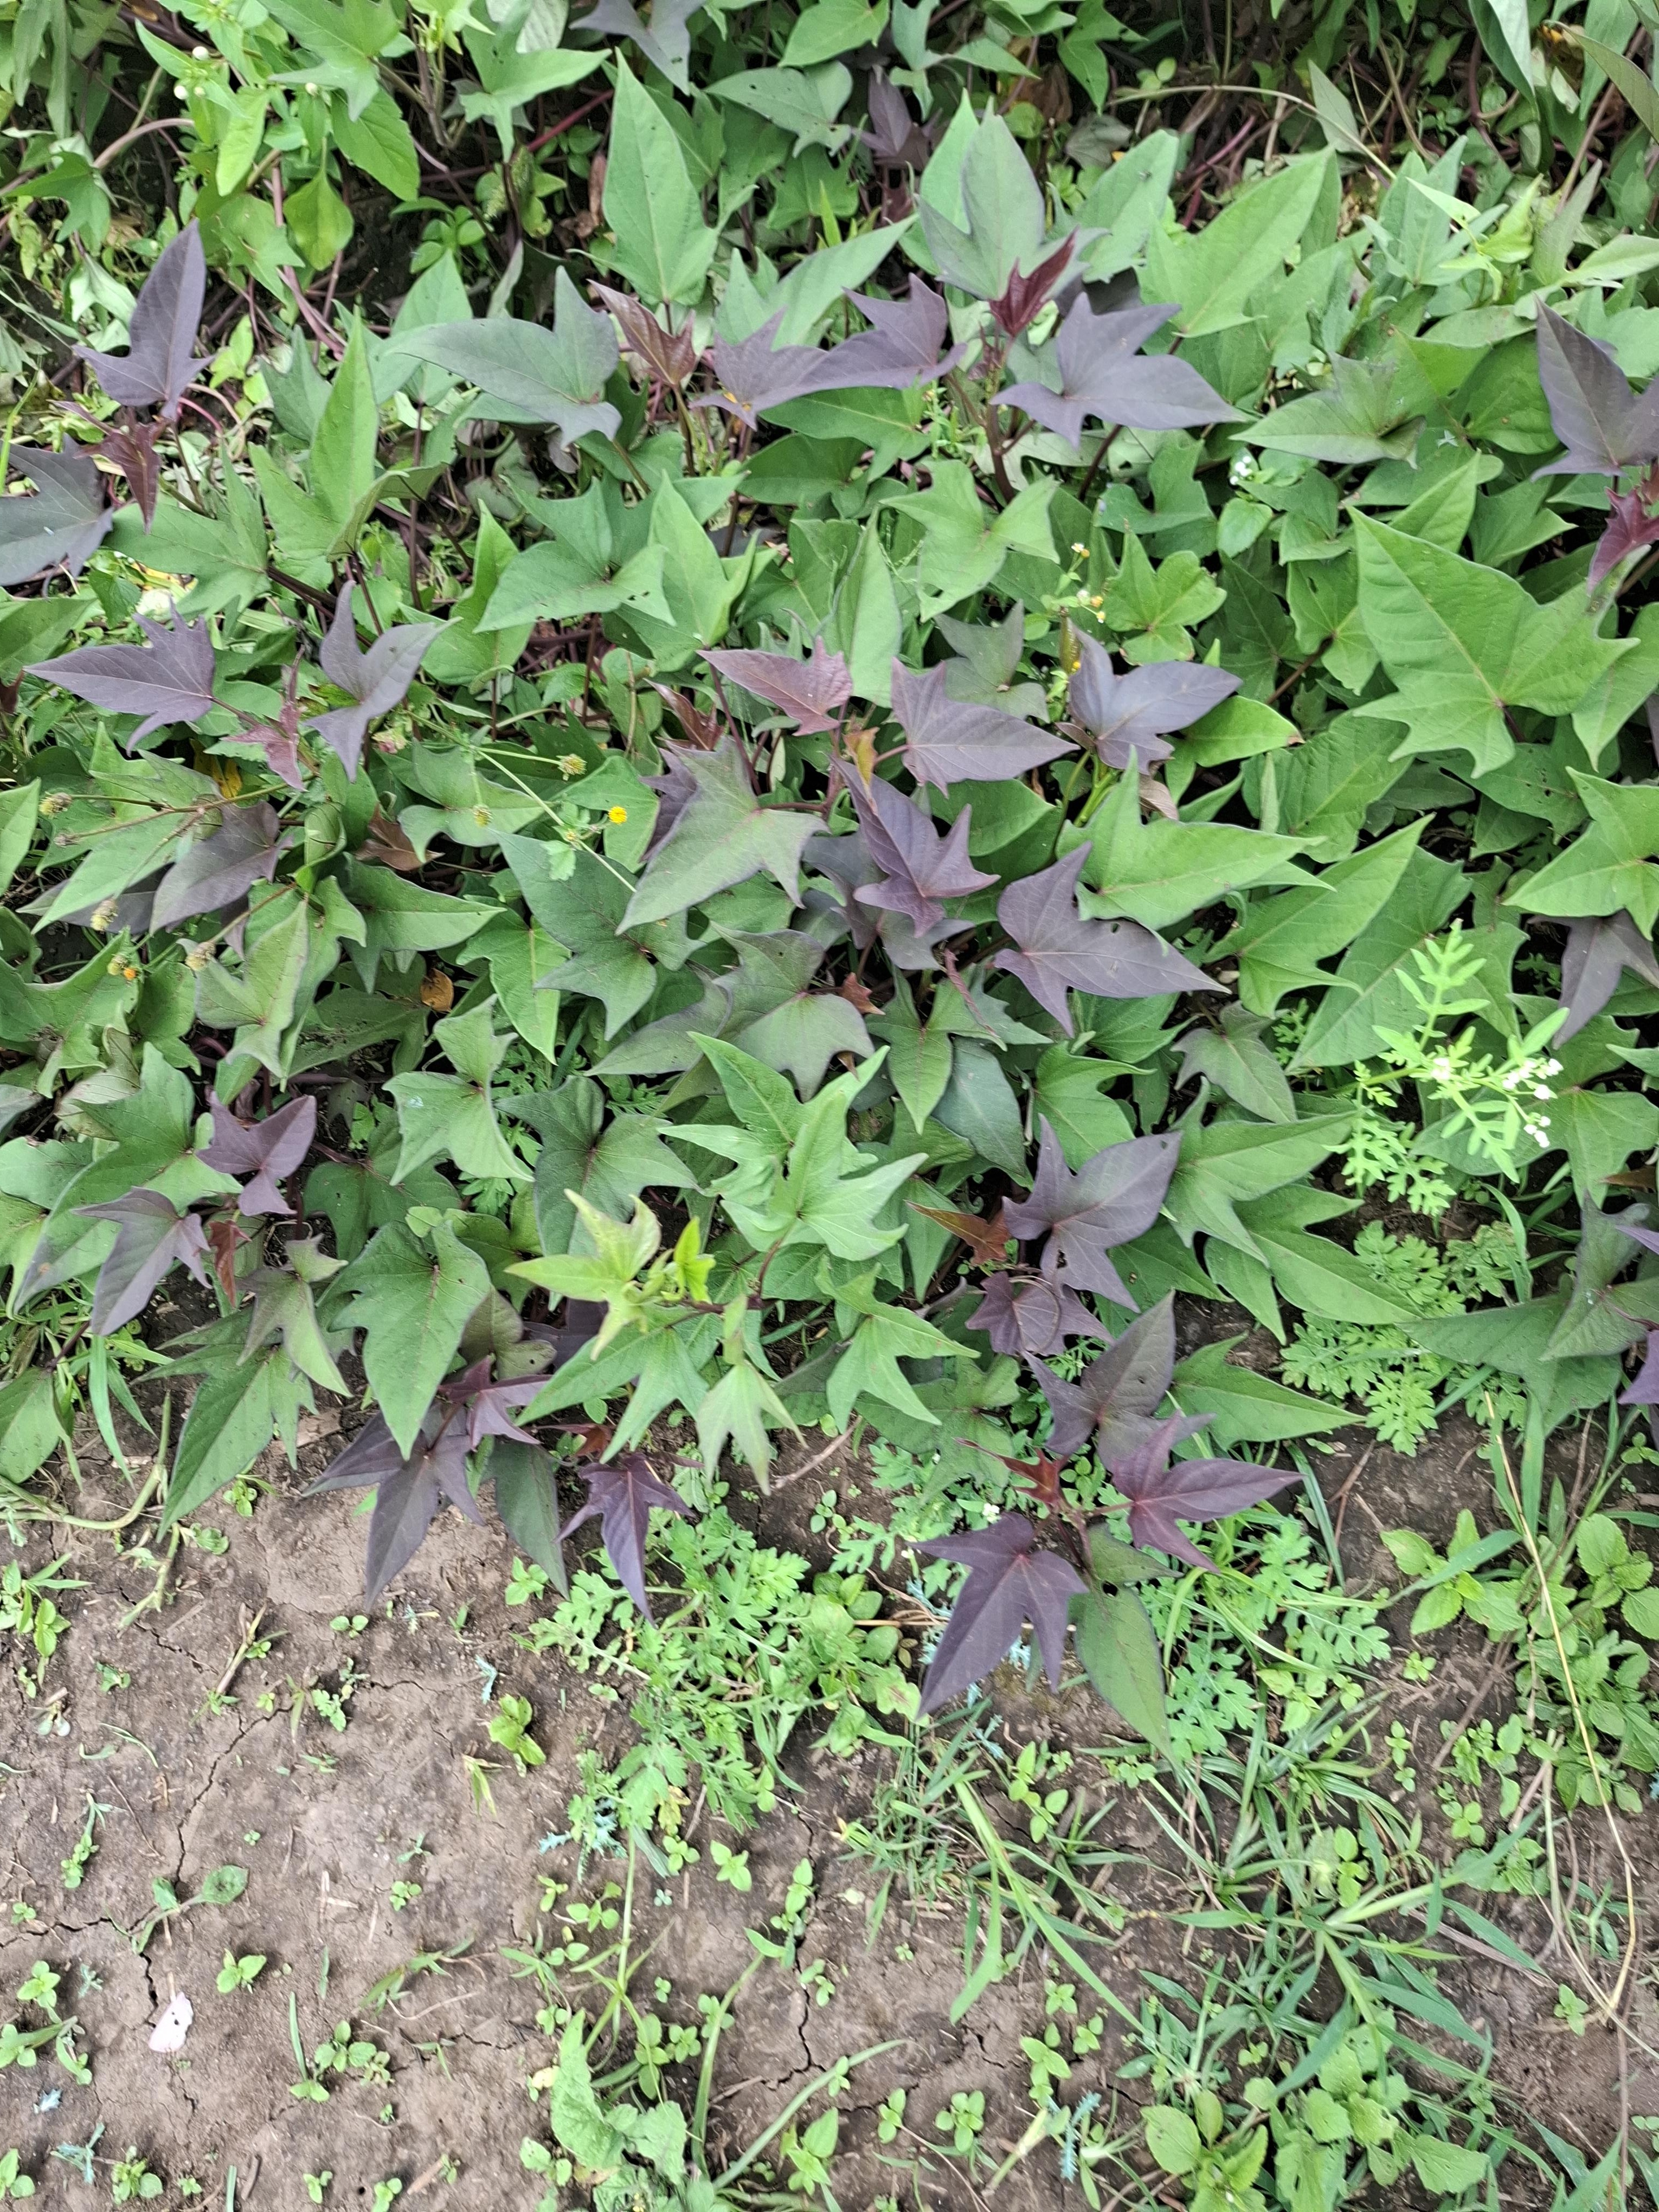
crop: sorghum
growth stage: heading tuber
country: Tanzania
